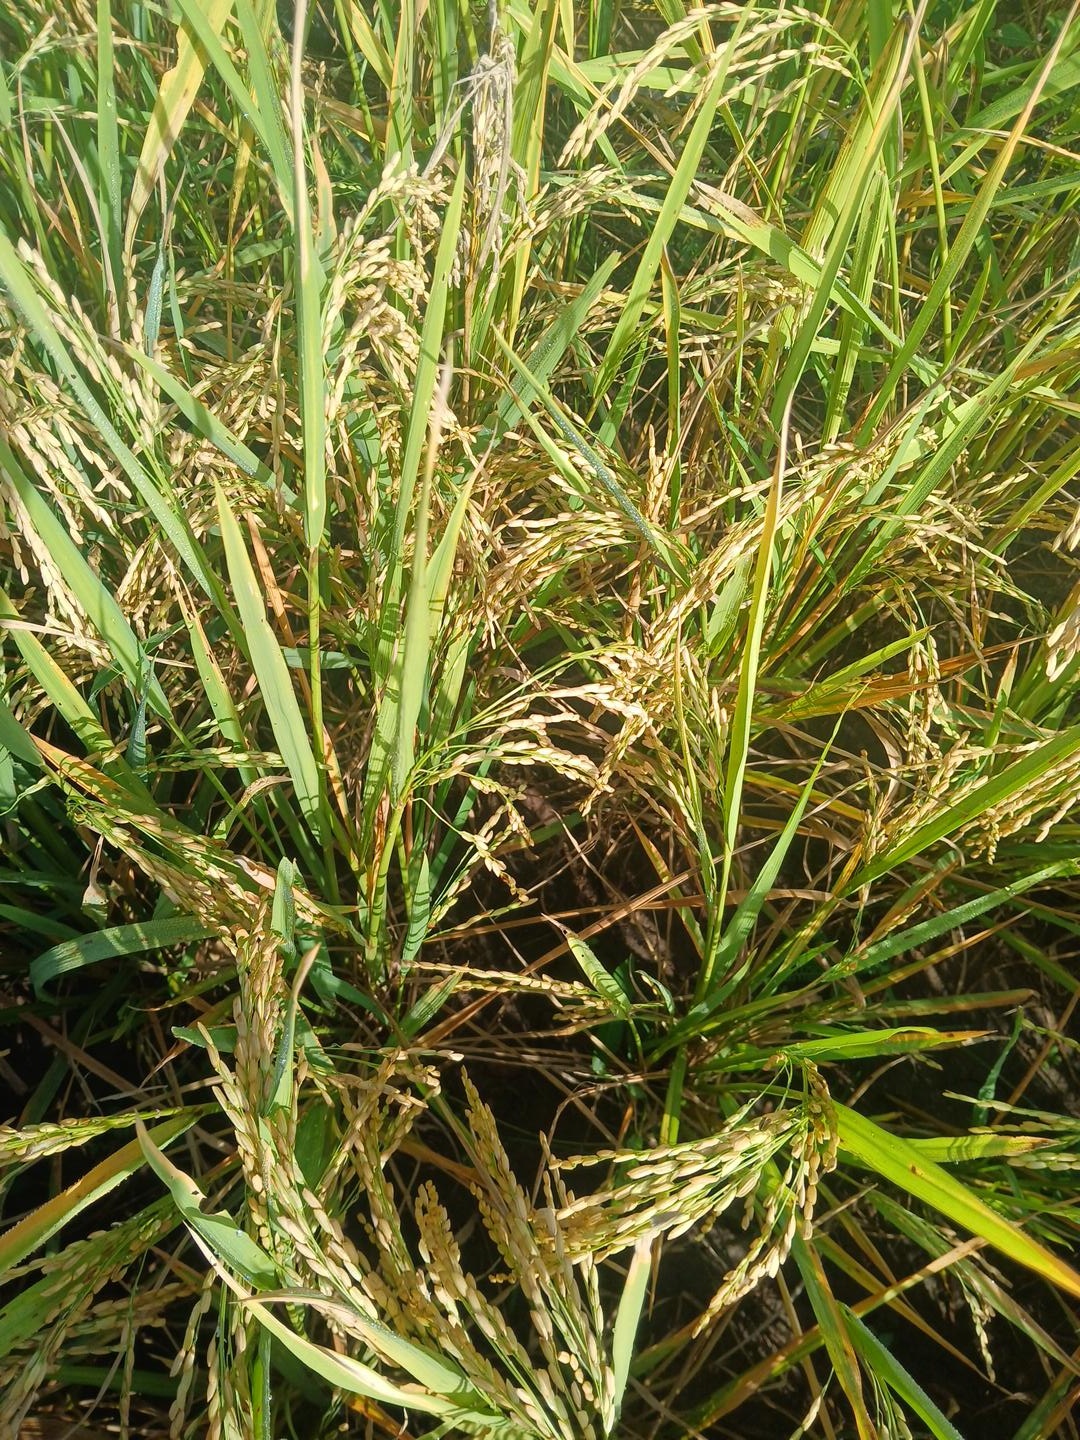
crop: rice
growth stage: ripening
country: Côte d'Ivoire
